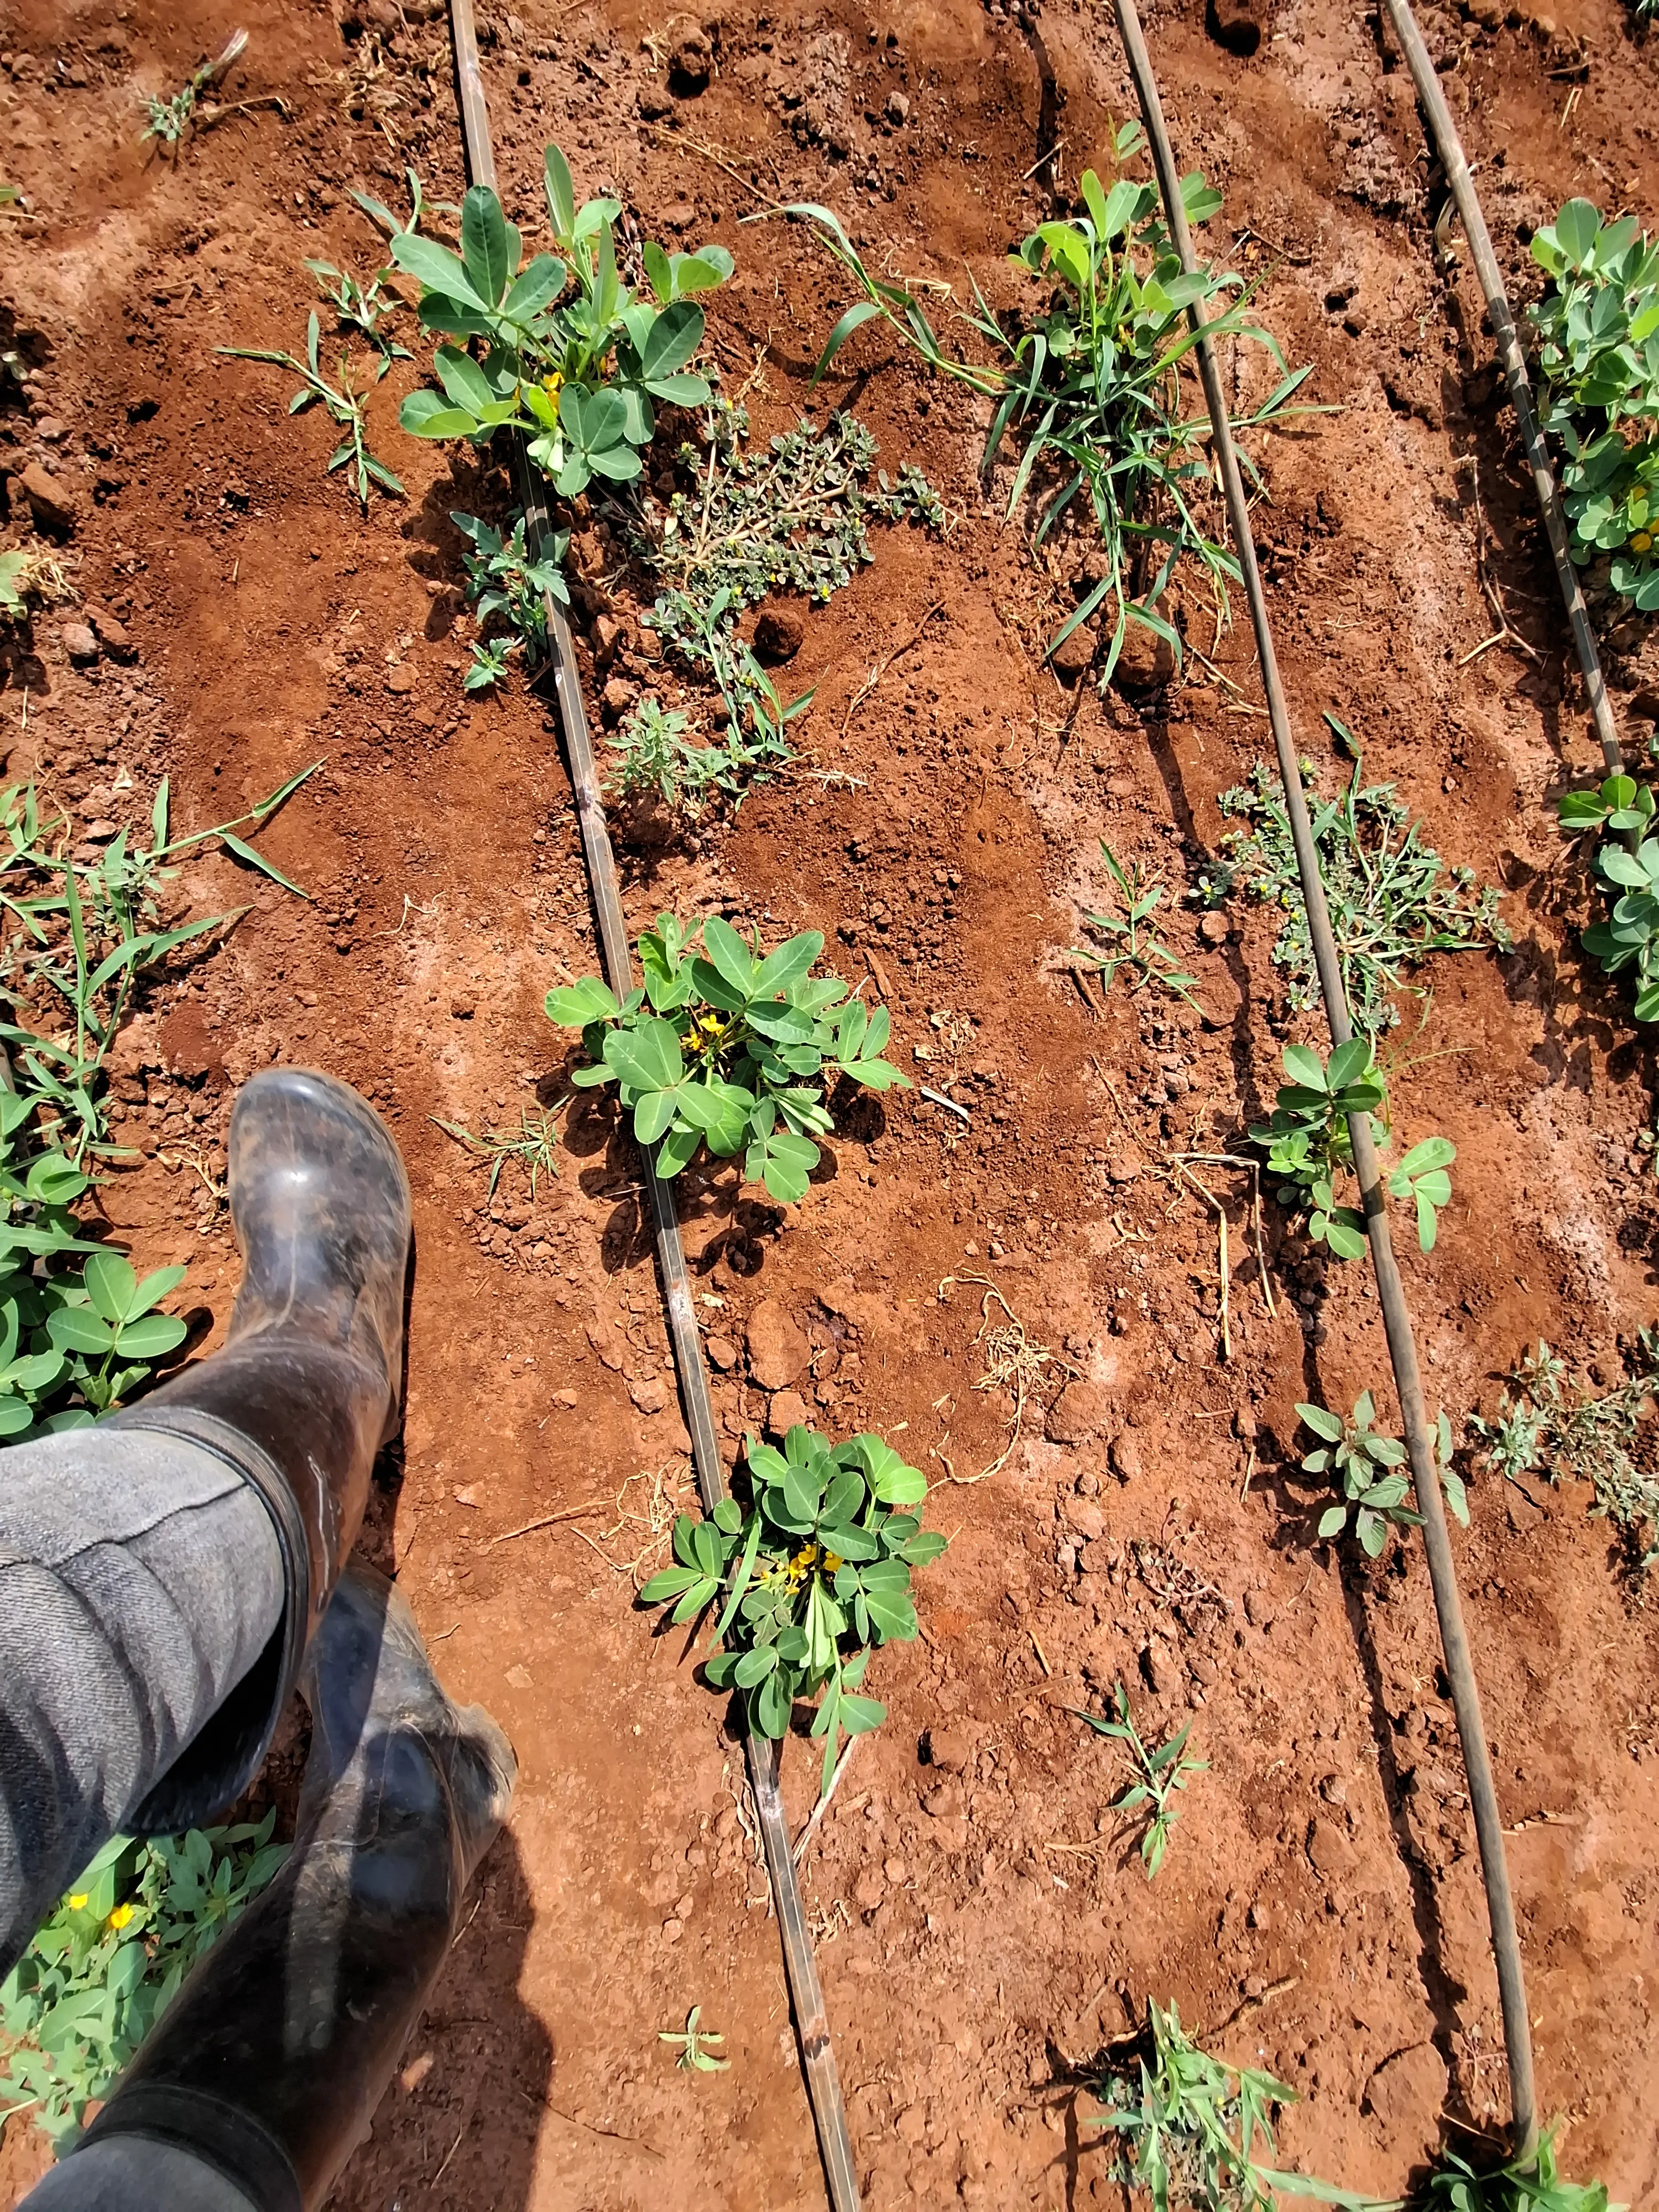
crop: groundnut
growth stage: vegetative
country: Kenya
